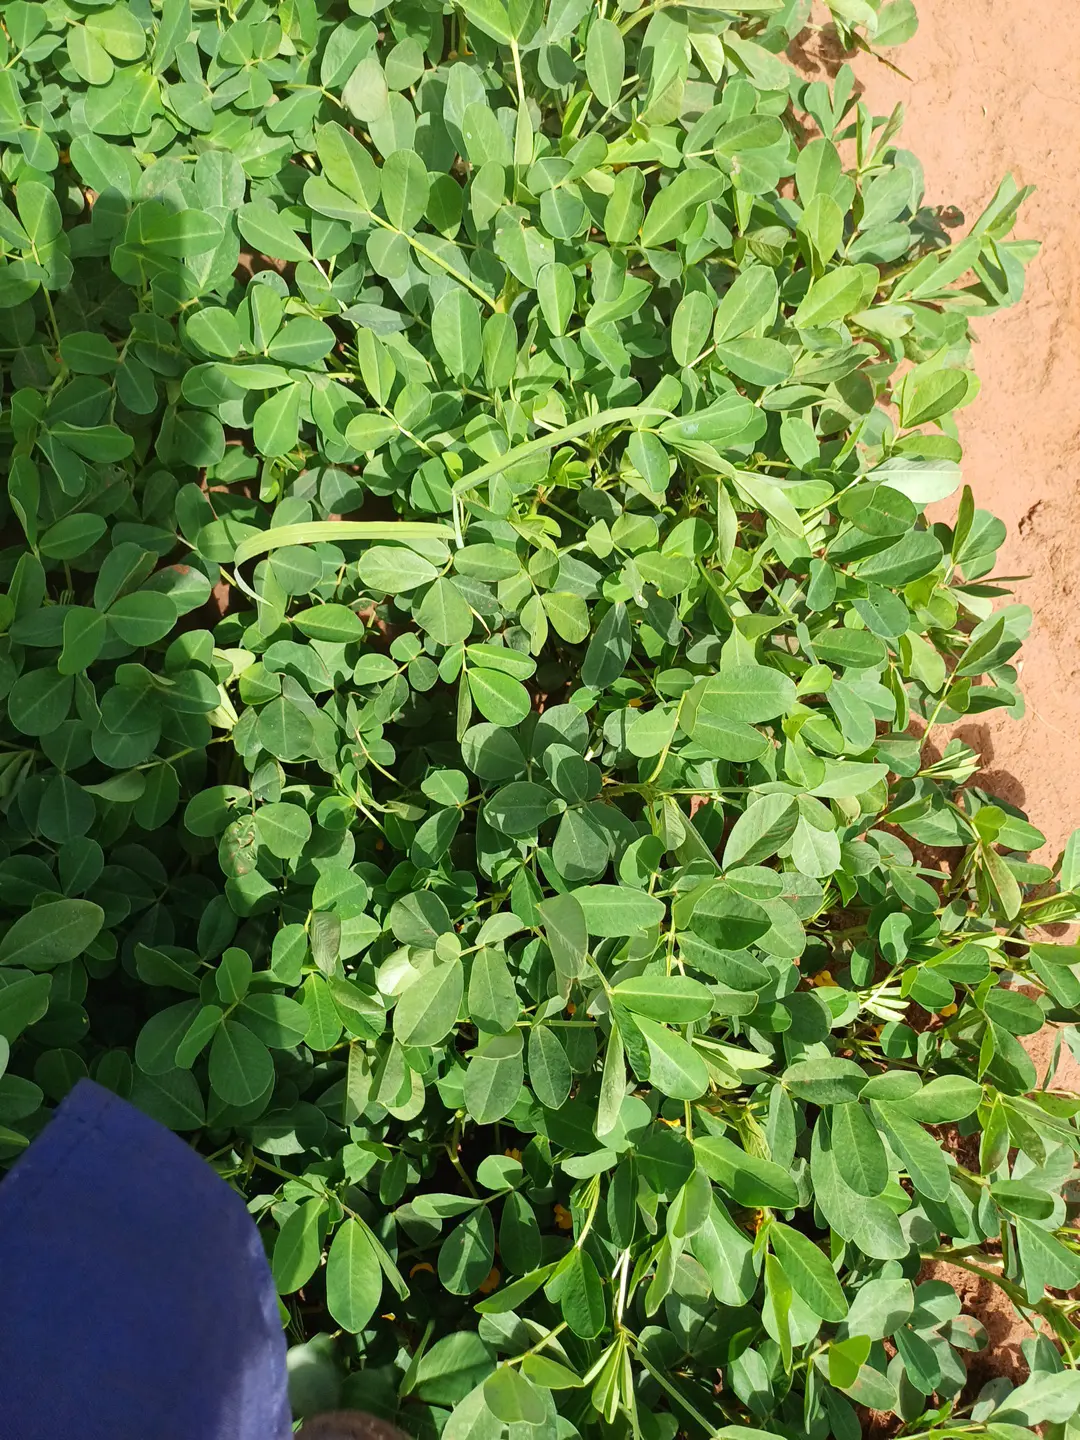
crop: groundnut
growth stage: flowering
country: Kenya
